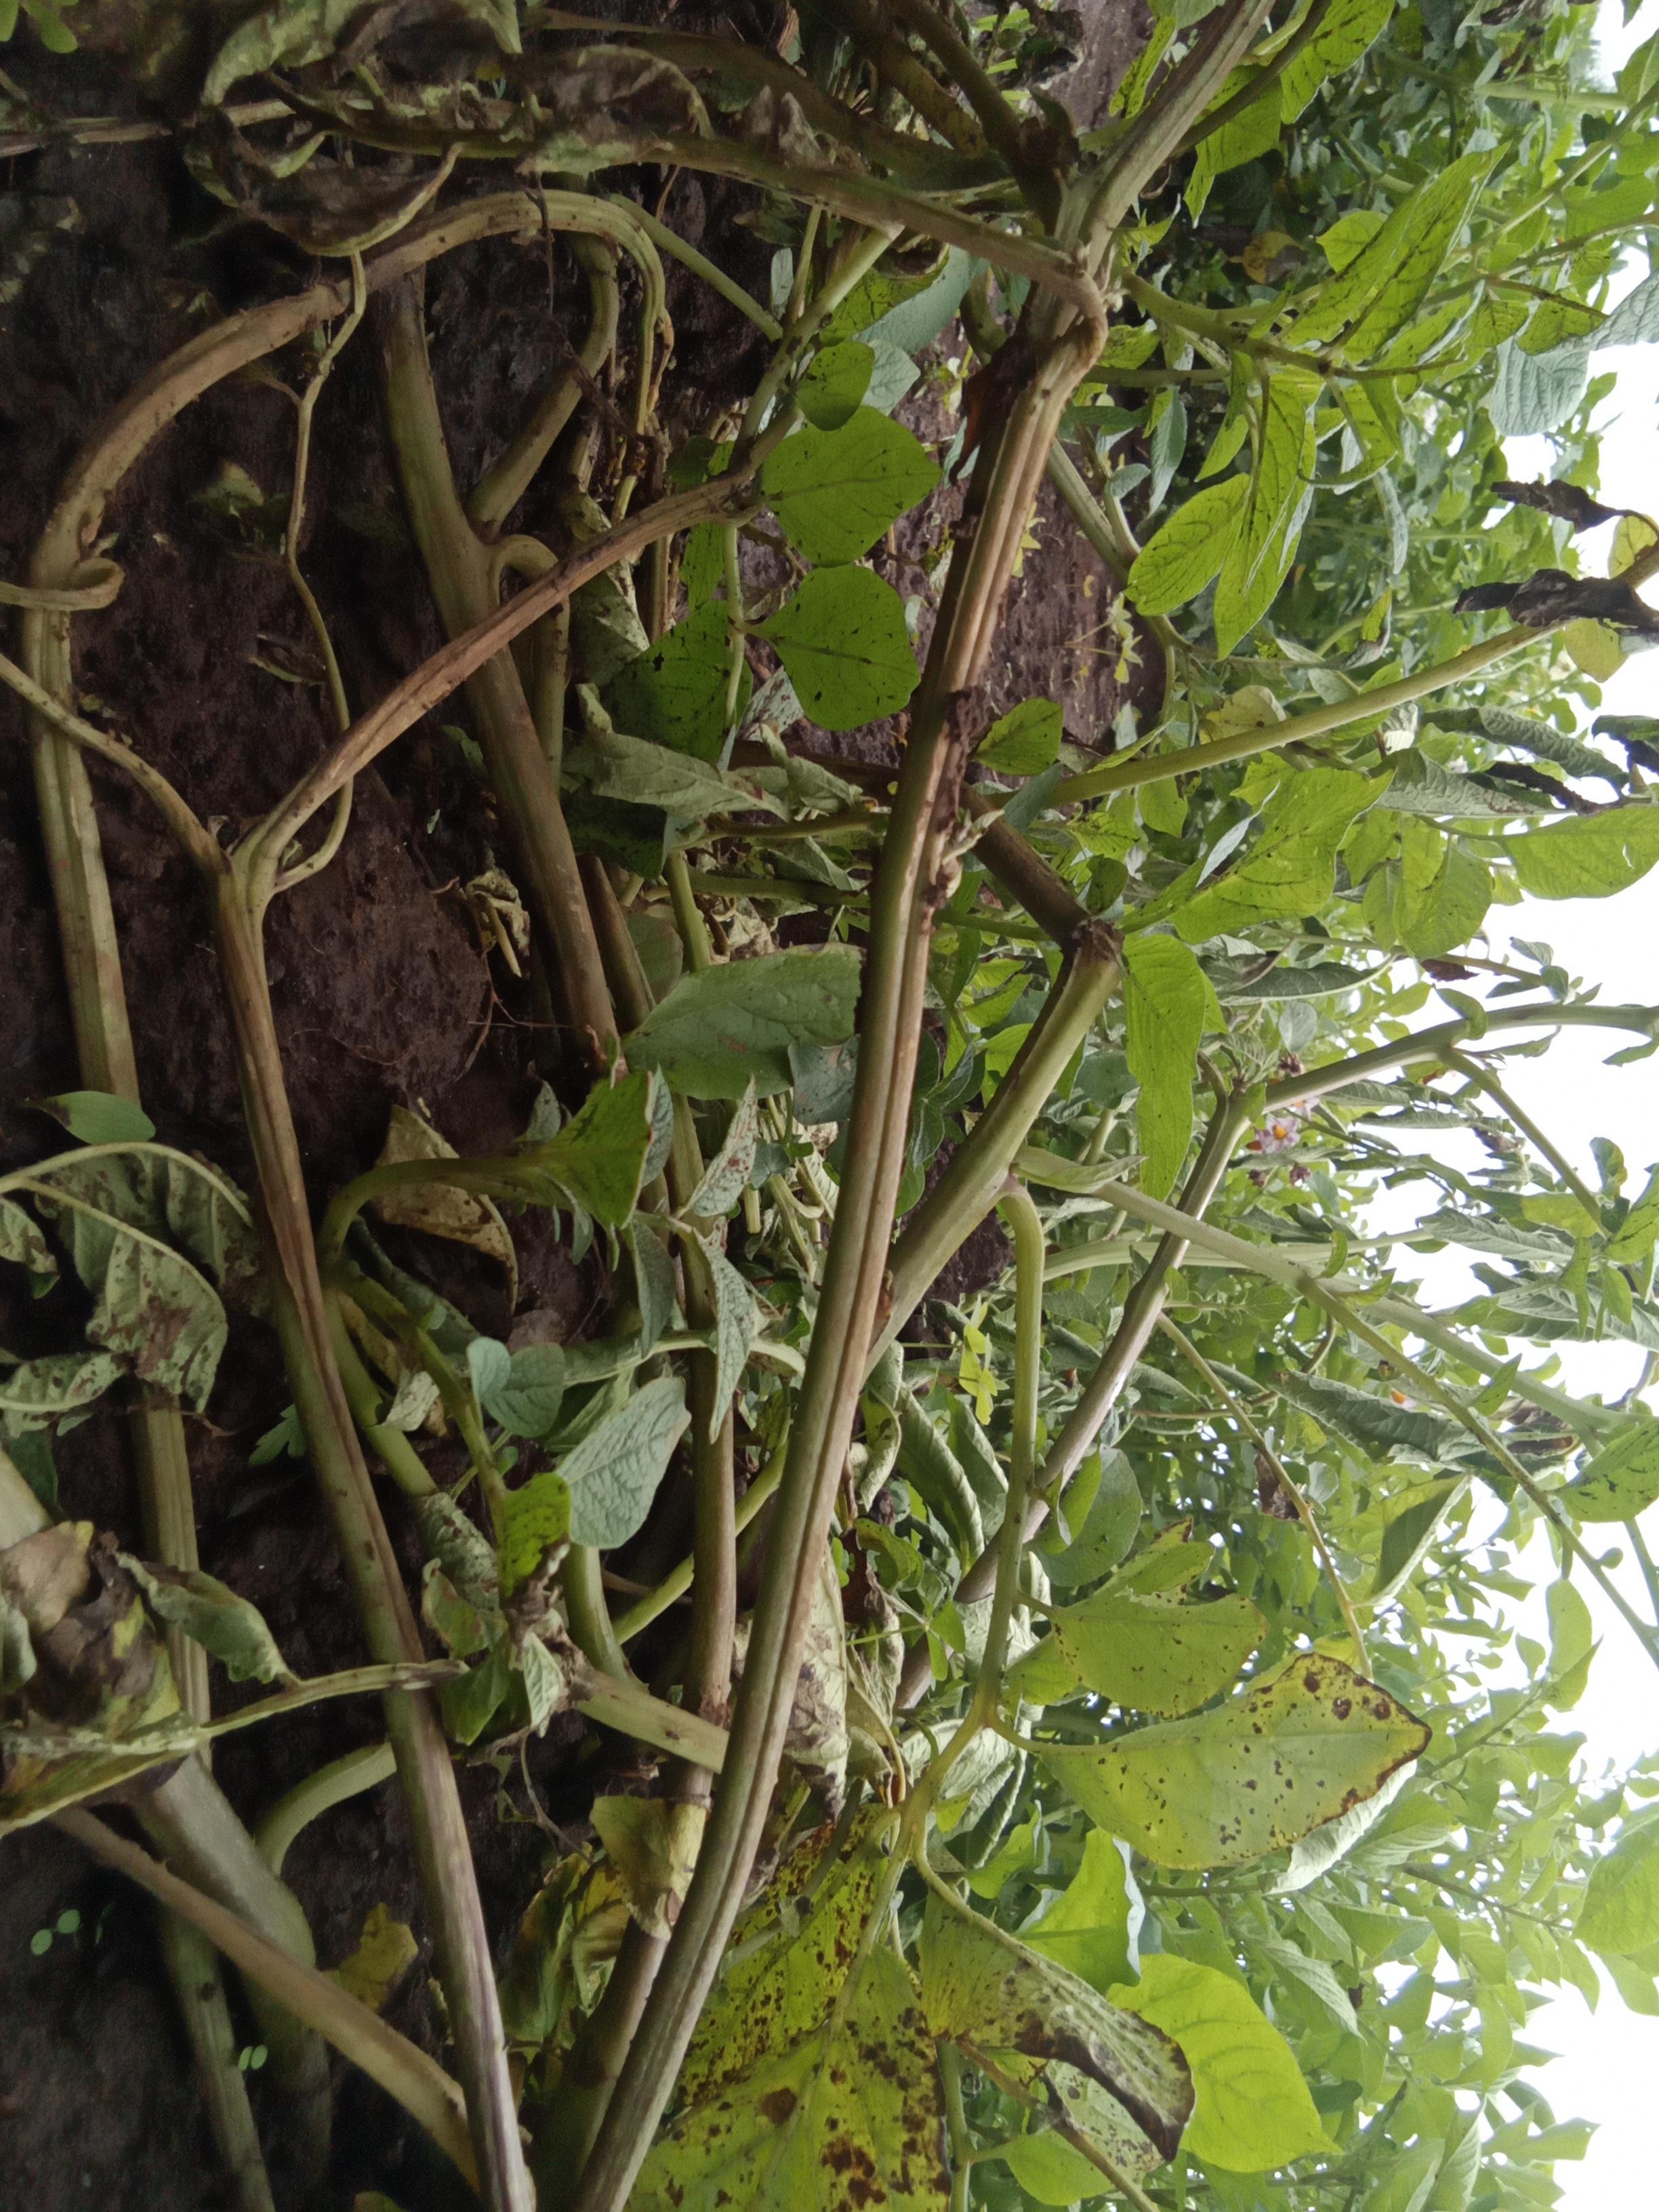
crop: potato
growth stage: flowering
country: Kenya
